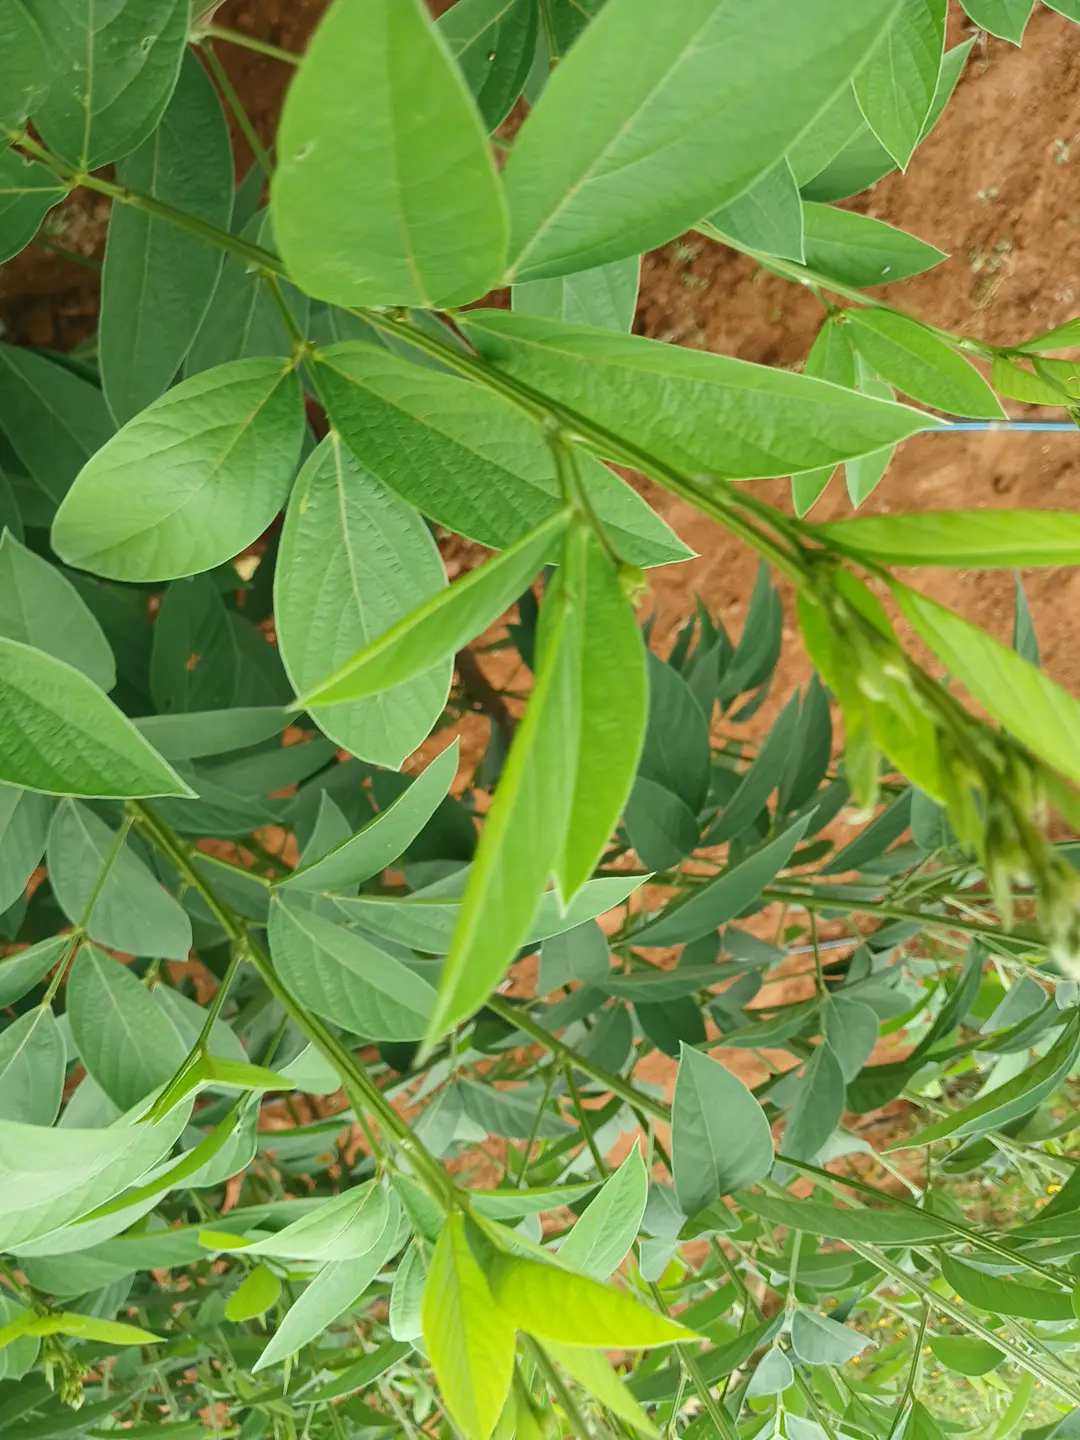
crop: pigeonpea
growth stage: flowering
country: Kenya
